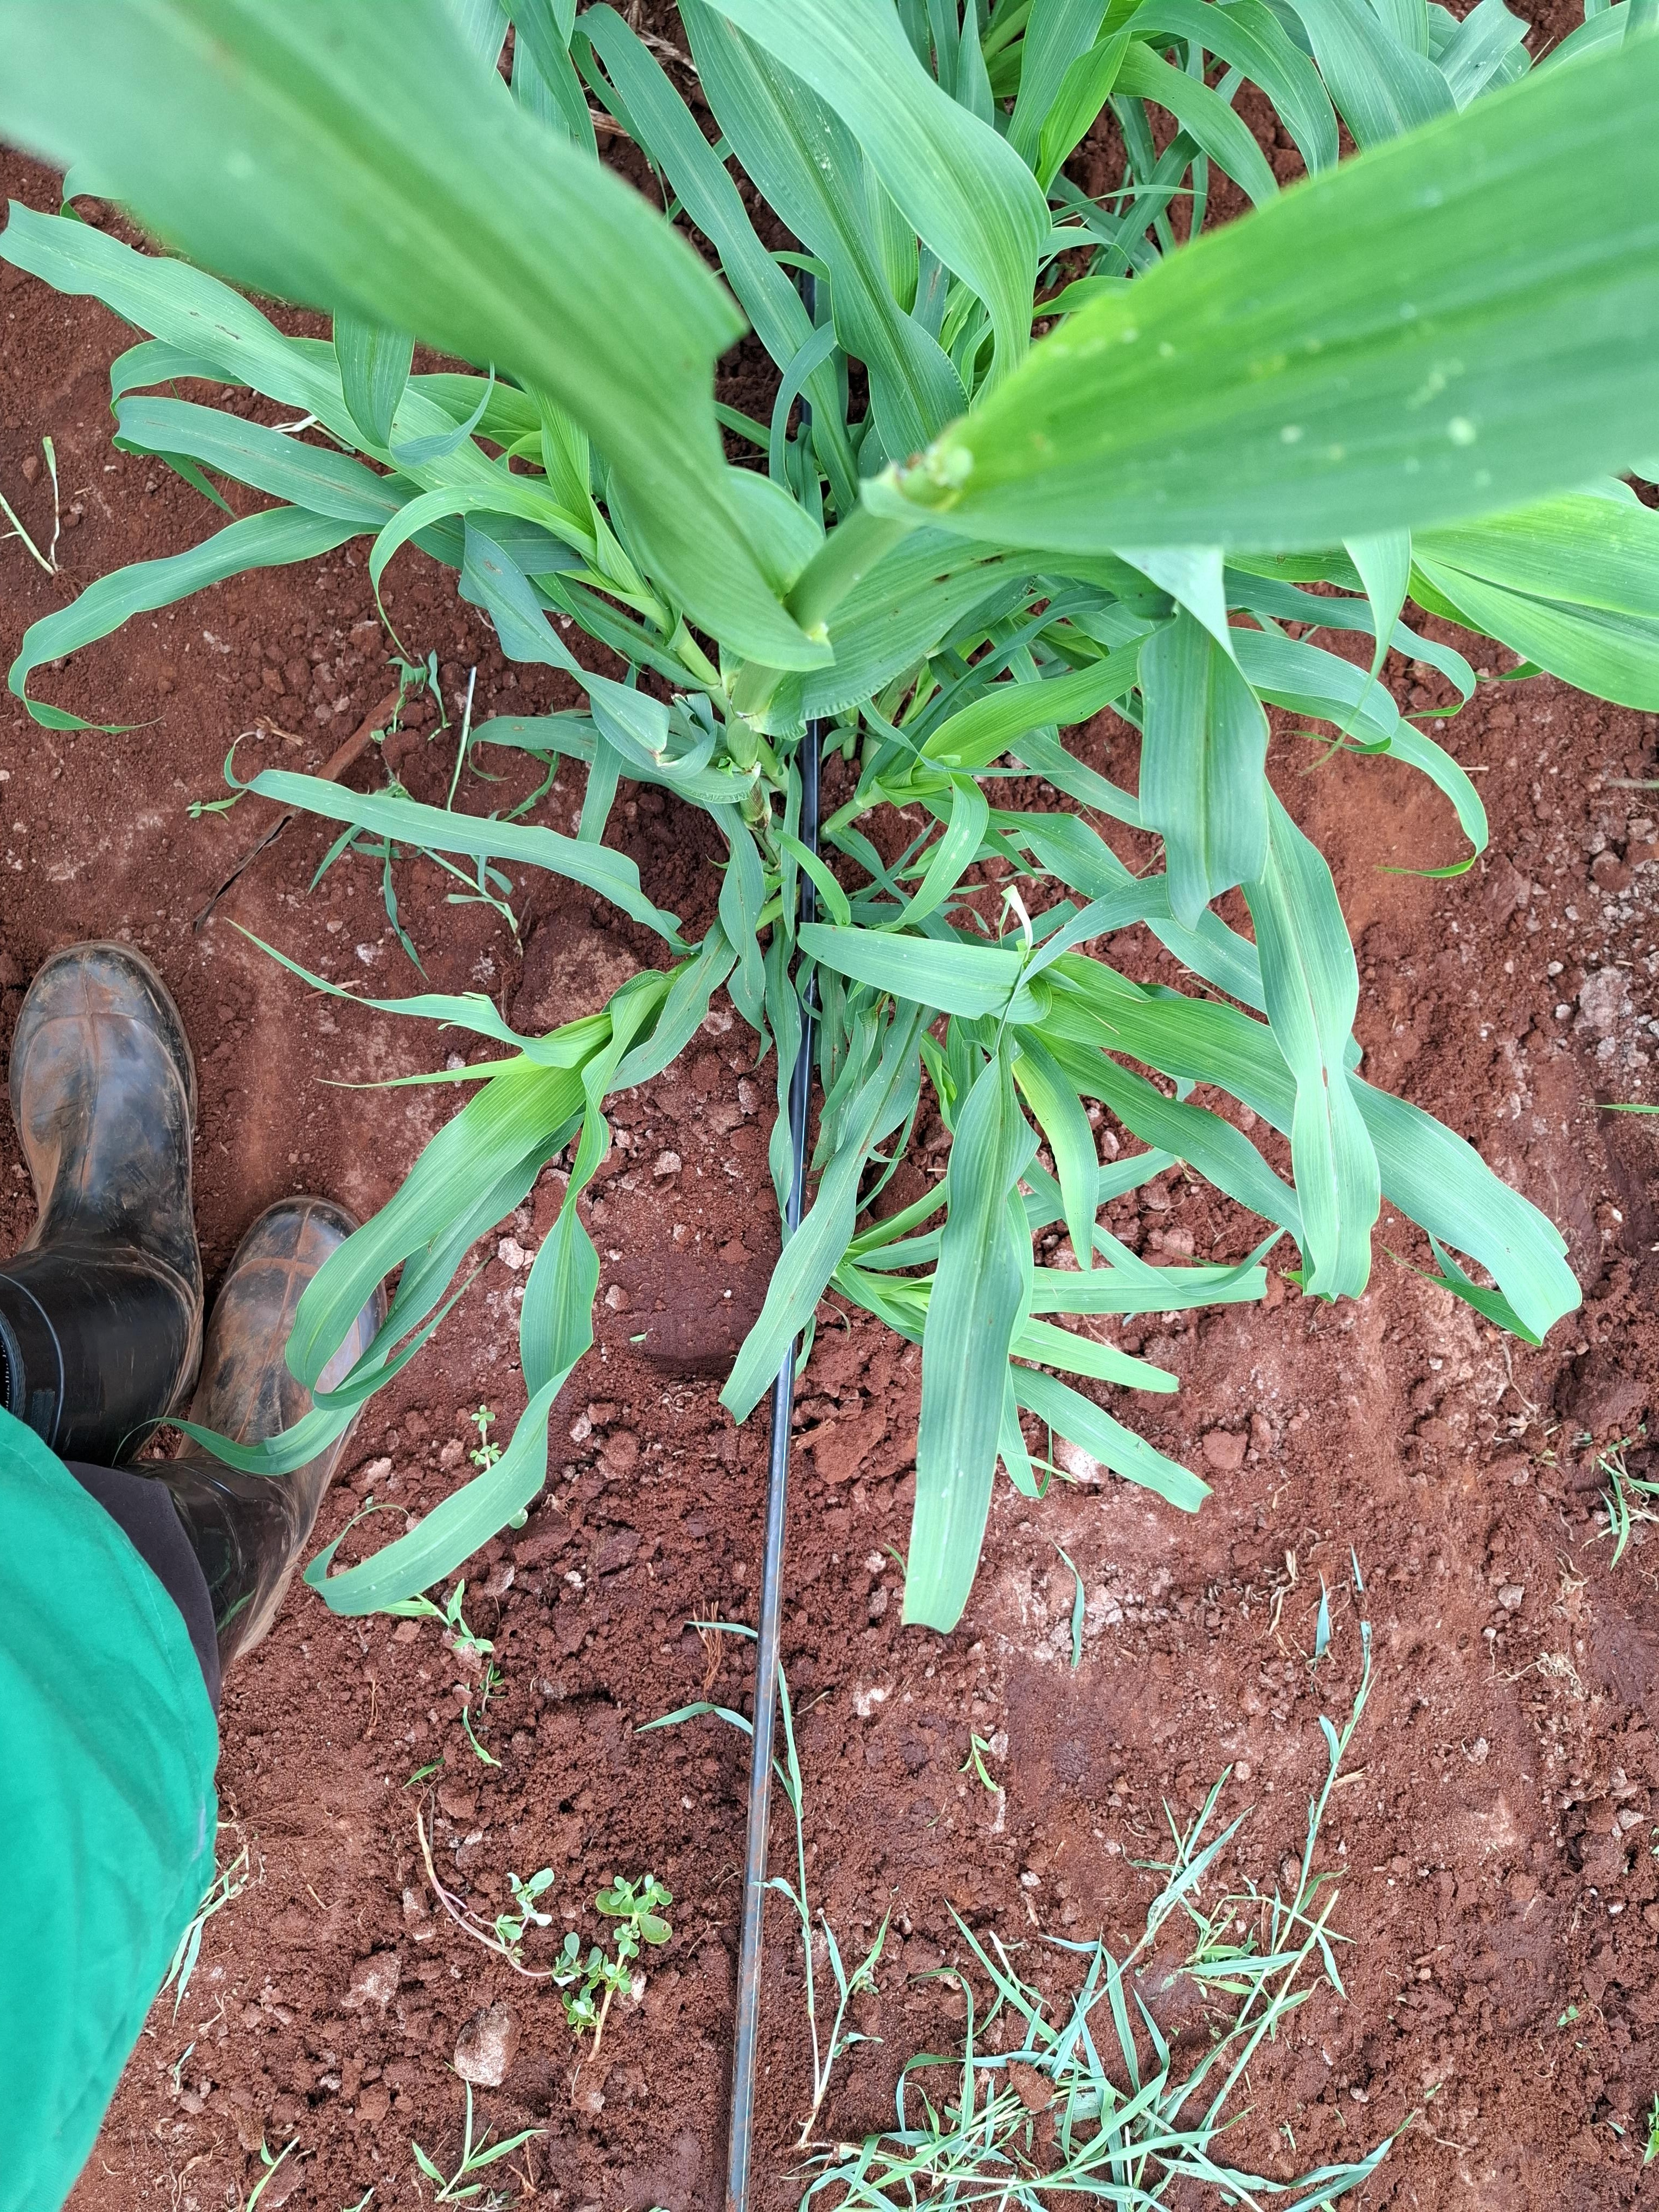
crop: pearl millet
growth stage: elongation stem
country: Kenya
